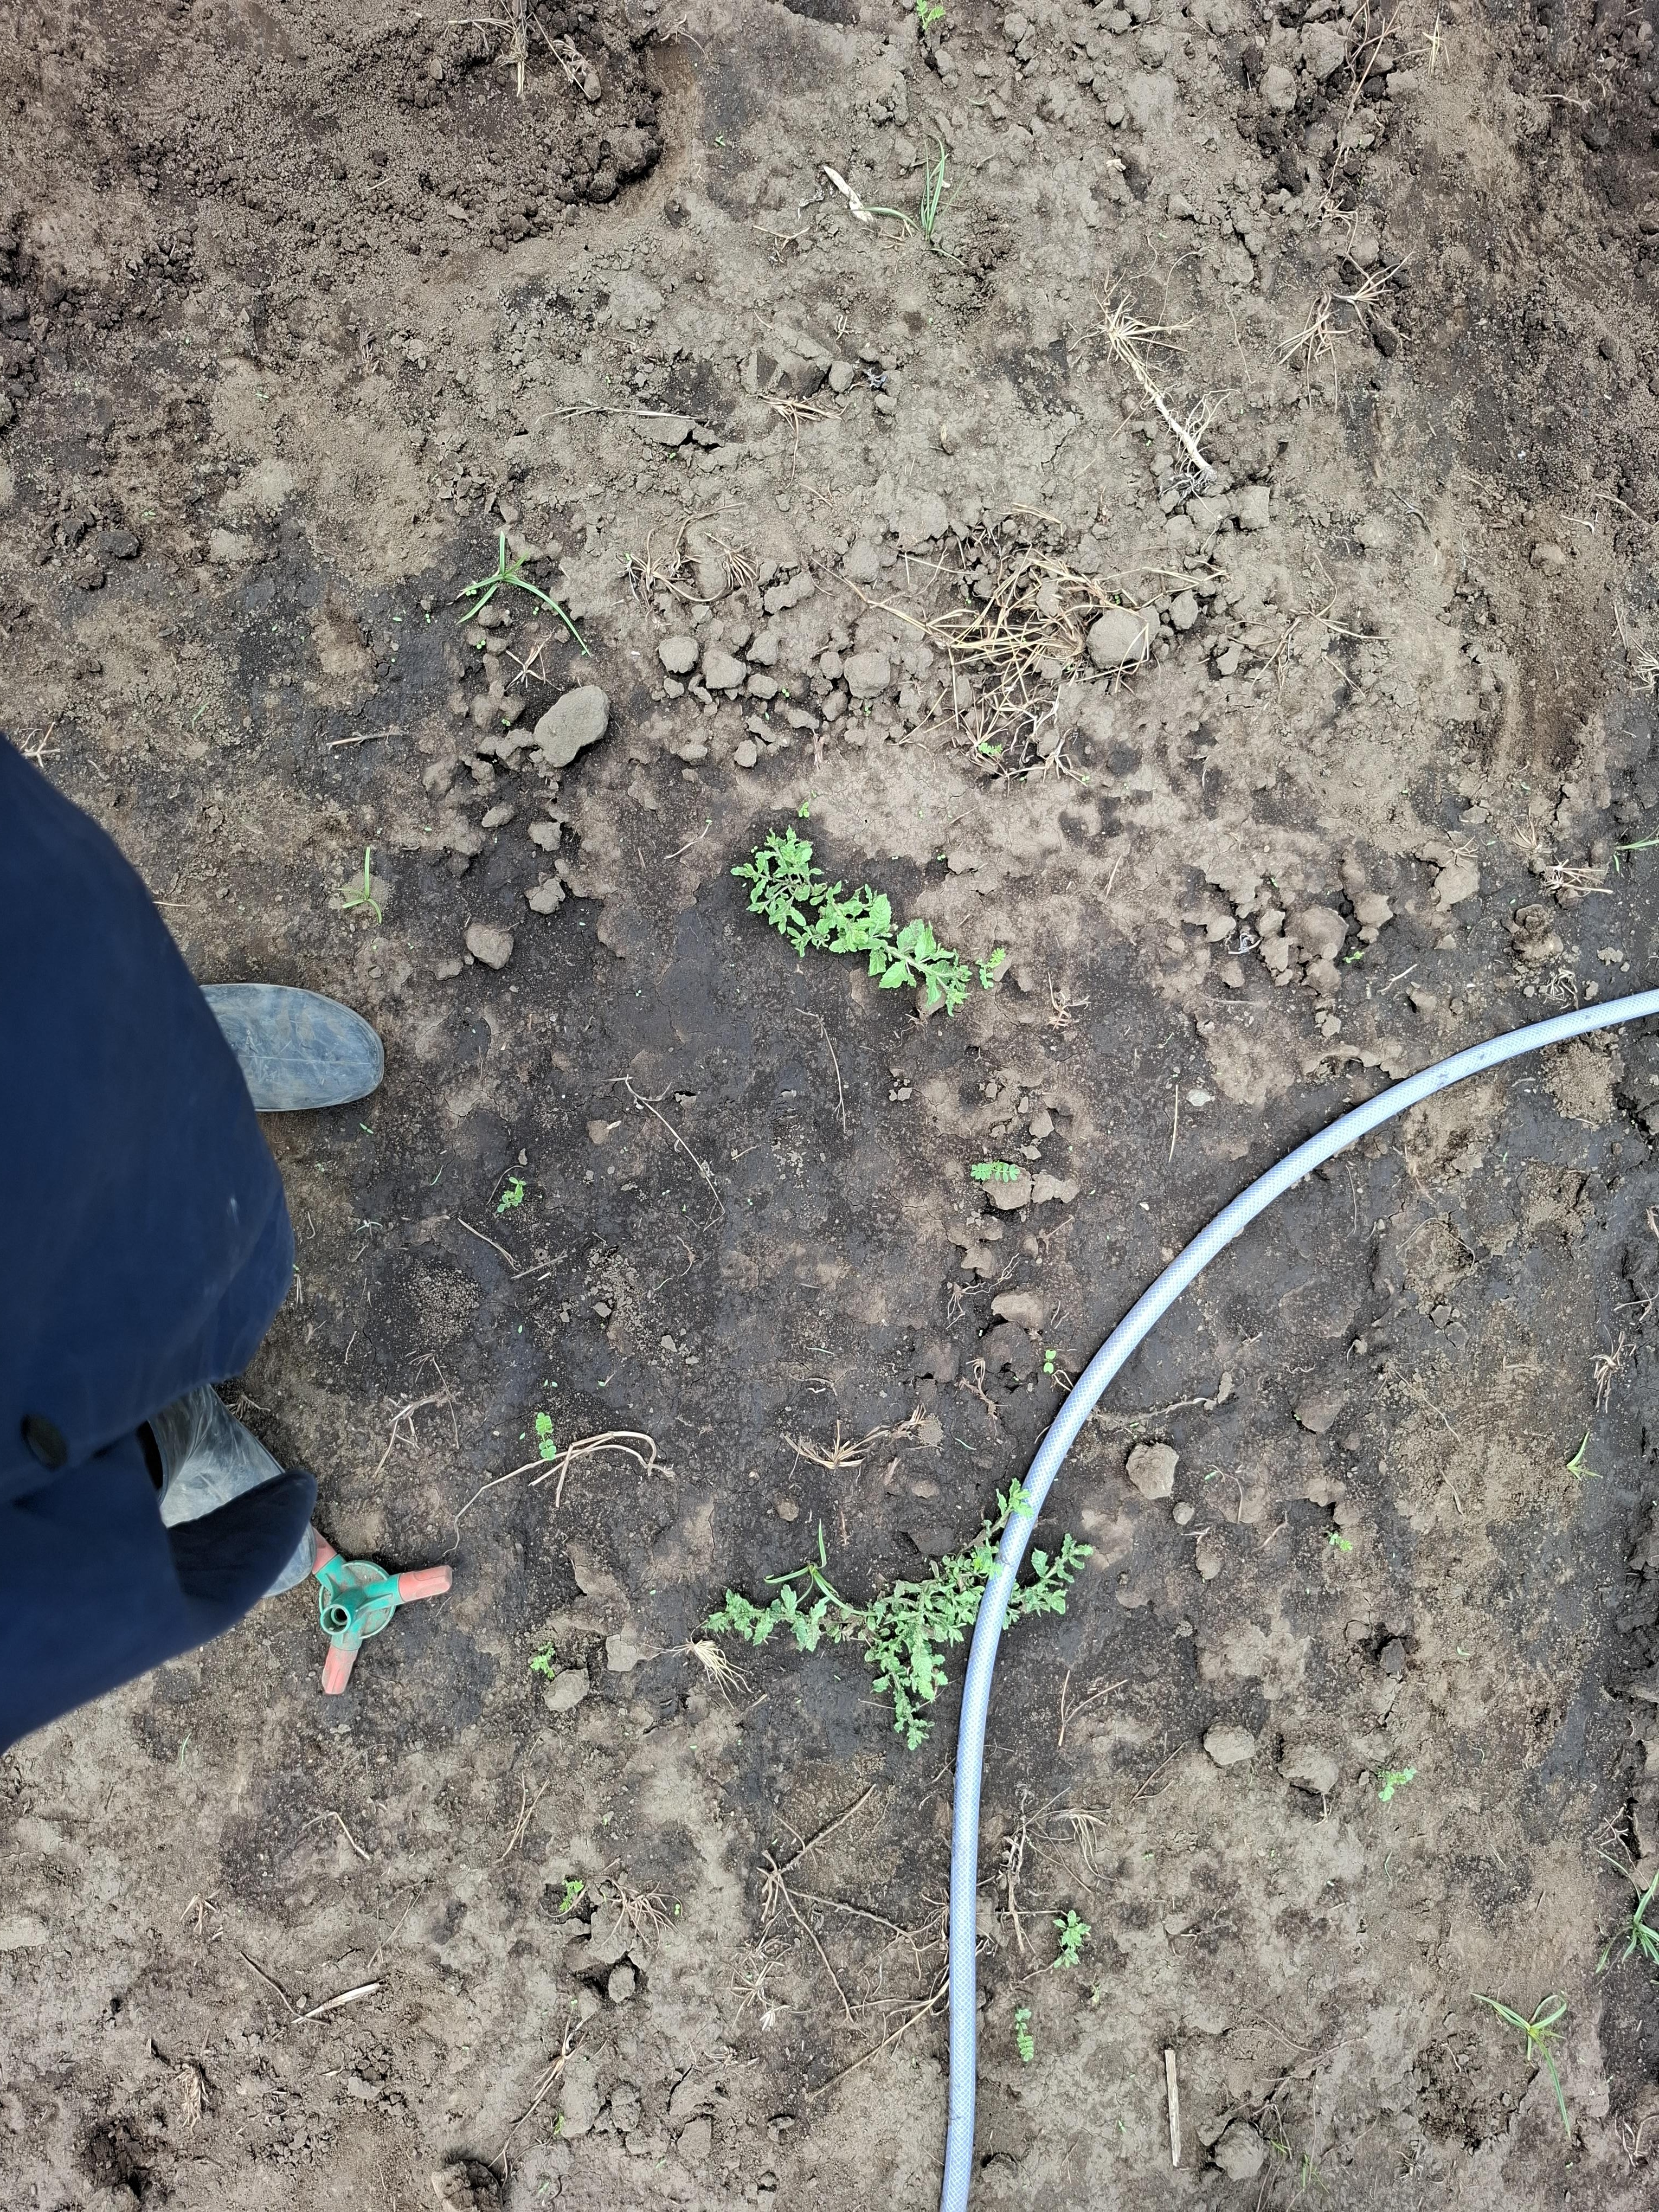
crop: chickpea
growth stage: emergence
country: Tanzania
